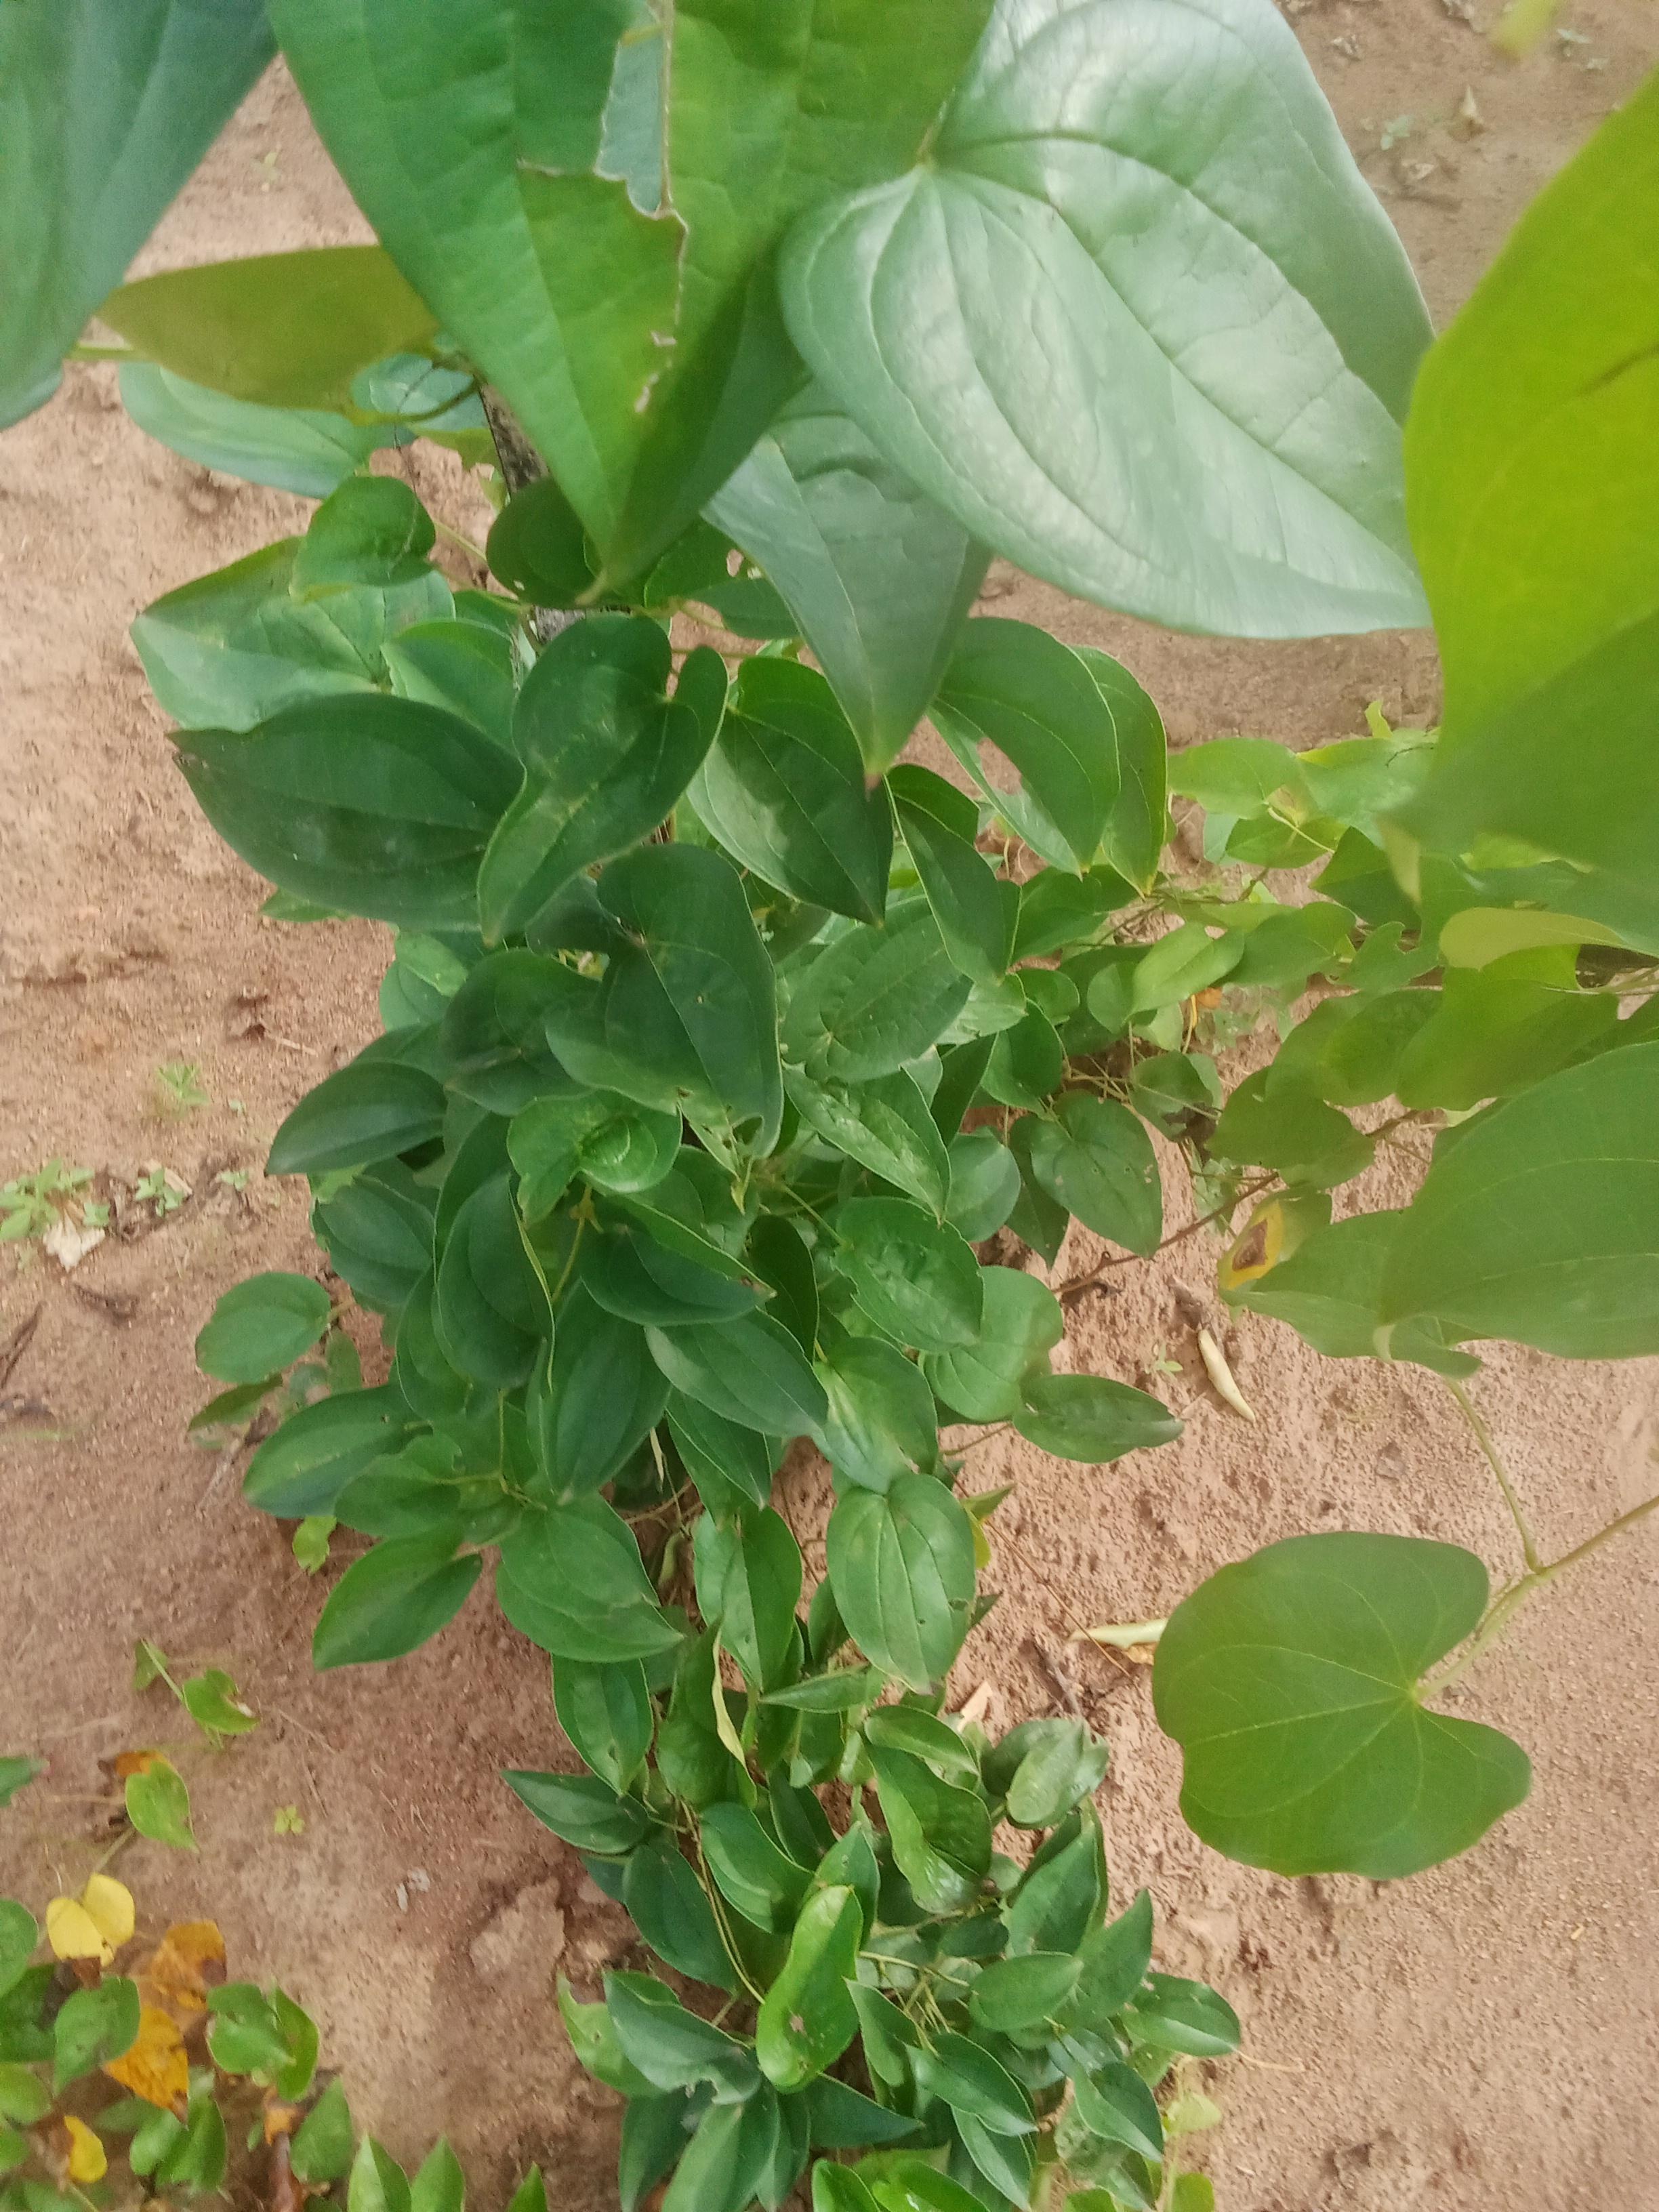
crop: yam
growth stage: vegetative
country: Nigeria
